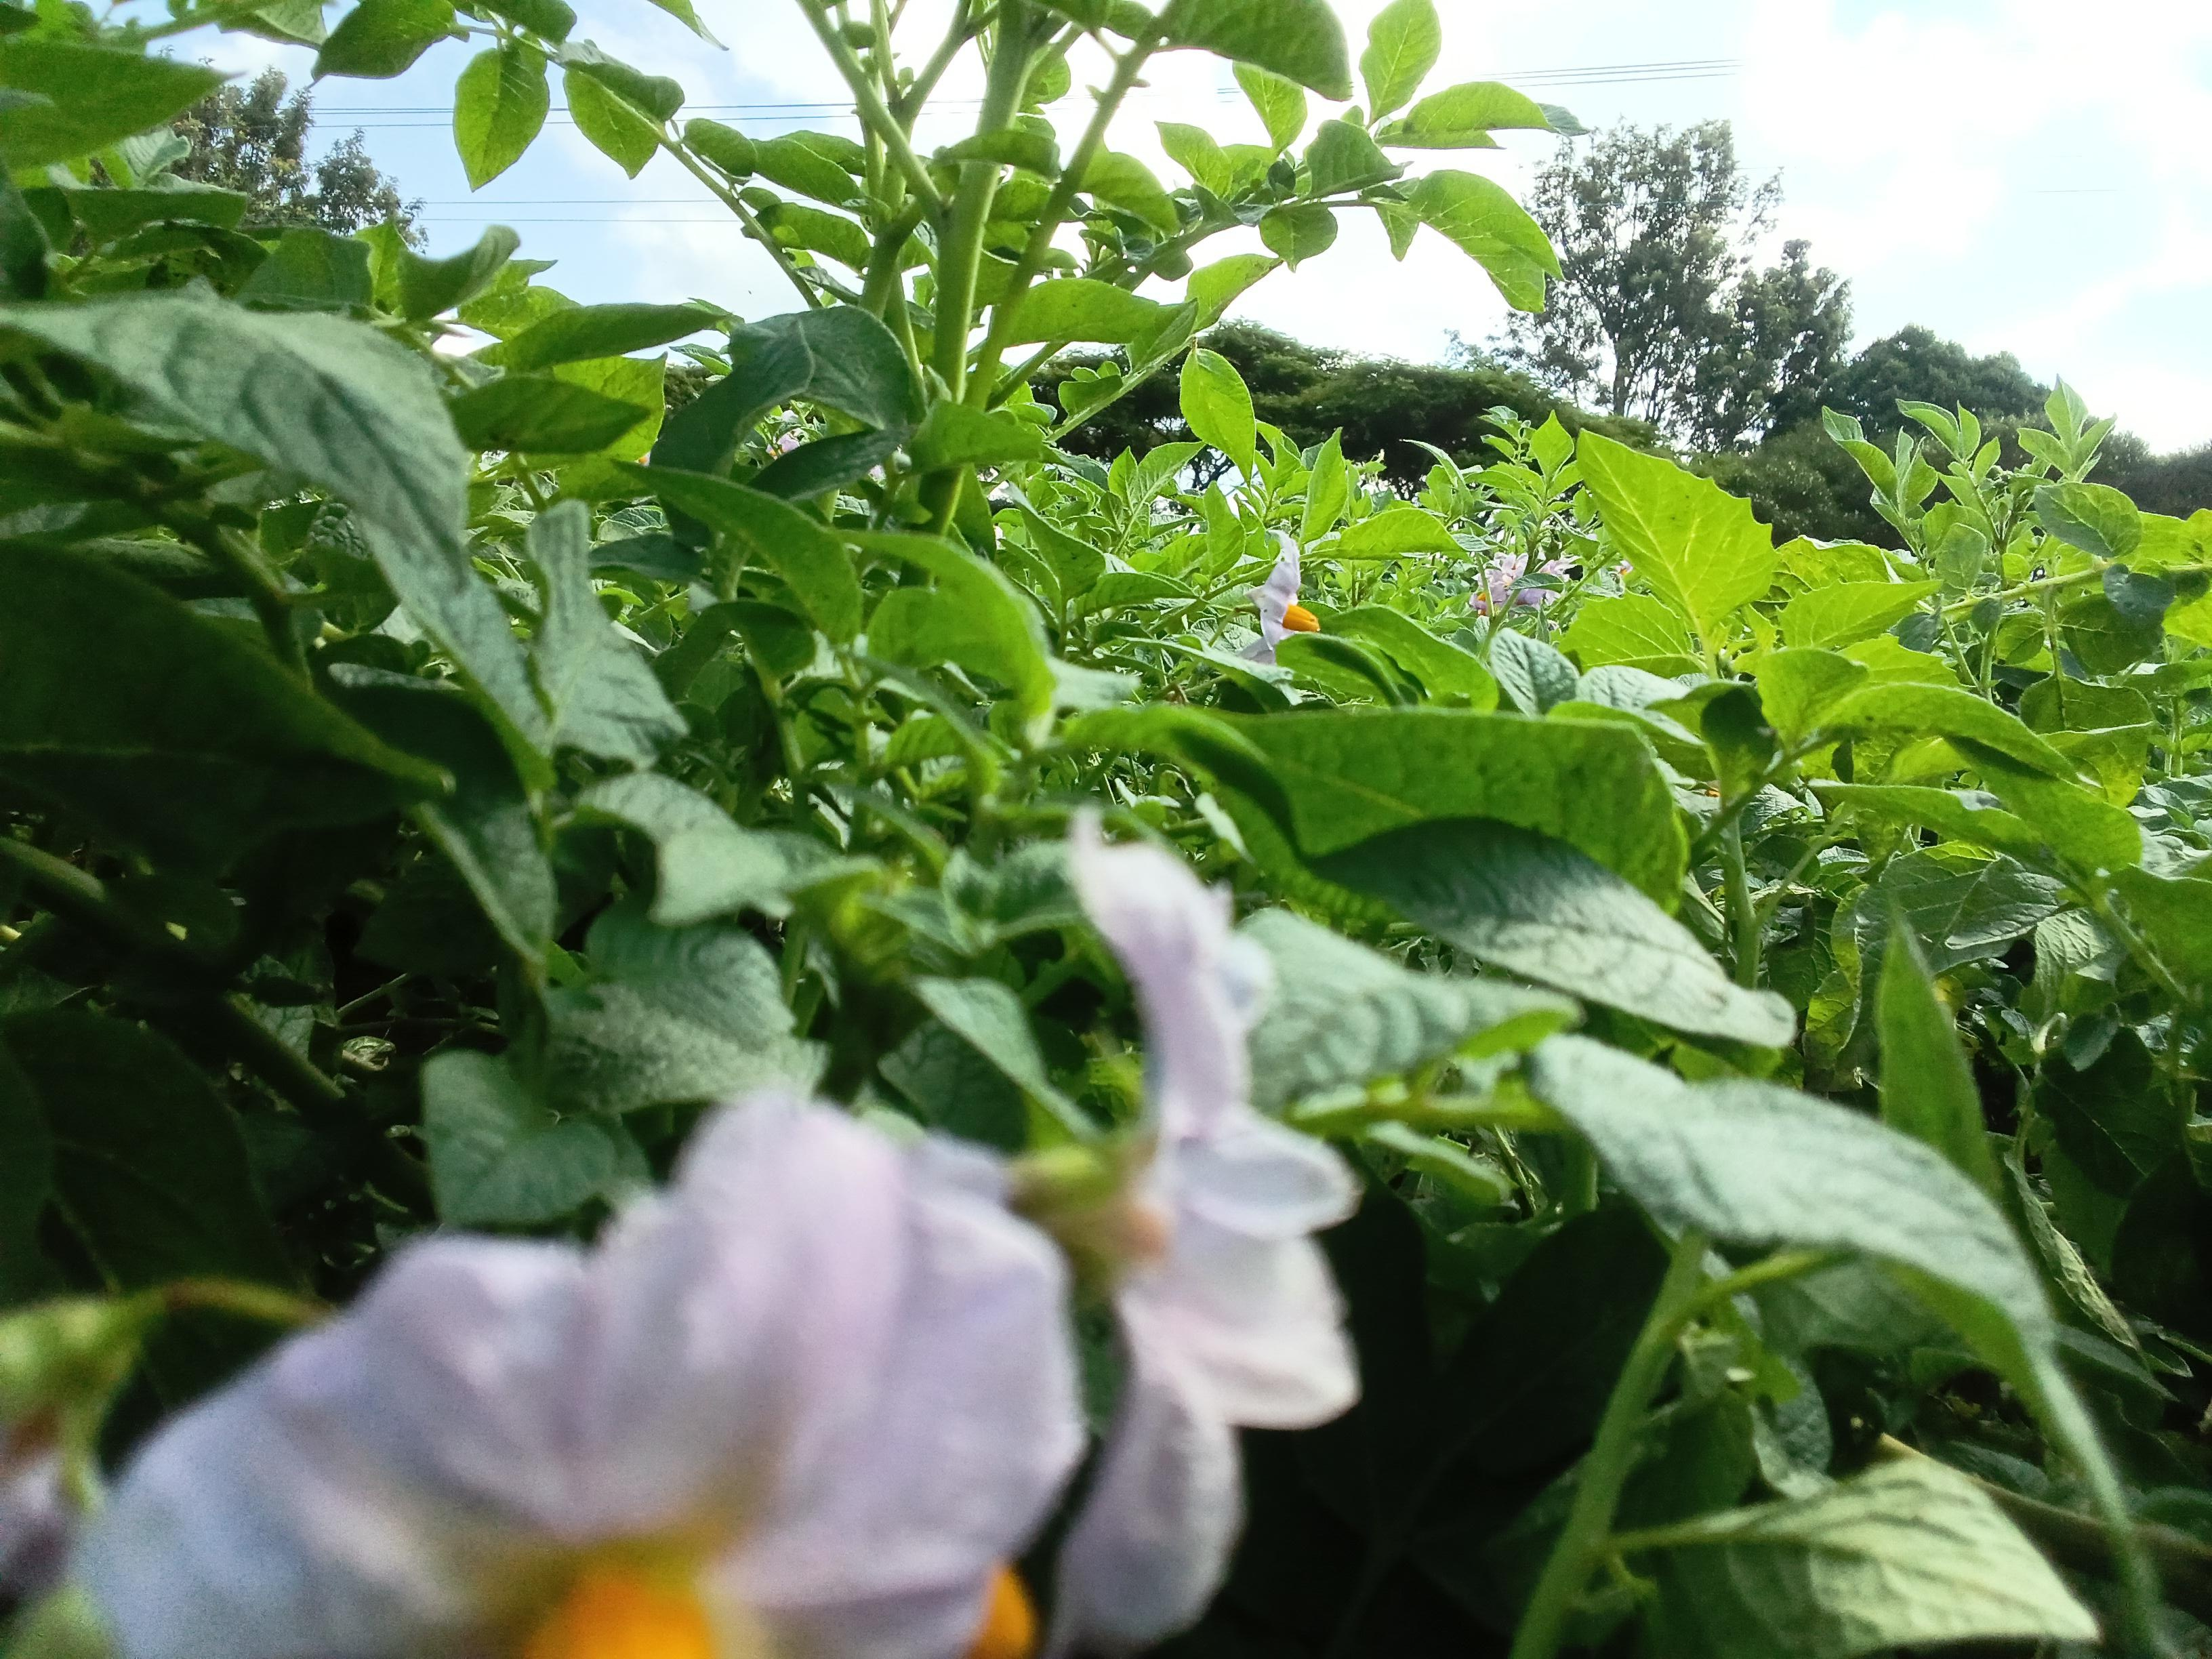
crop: potato
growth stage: flowering
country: Kenya
